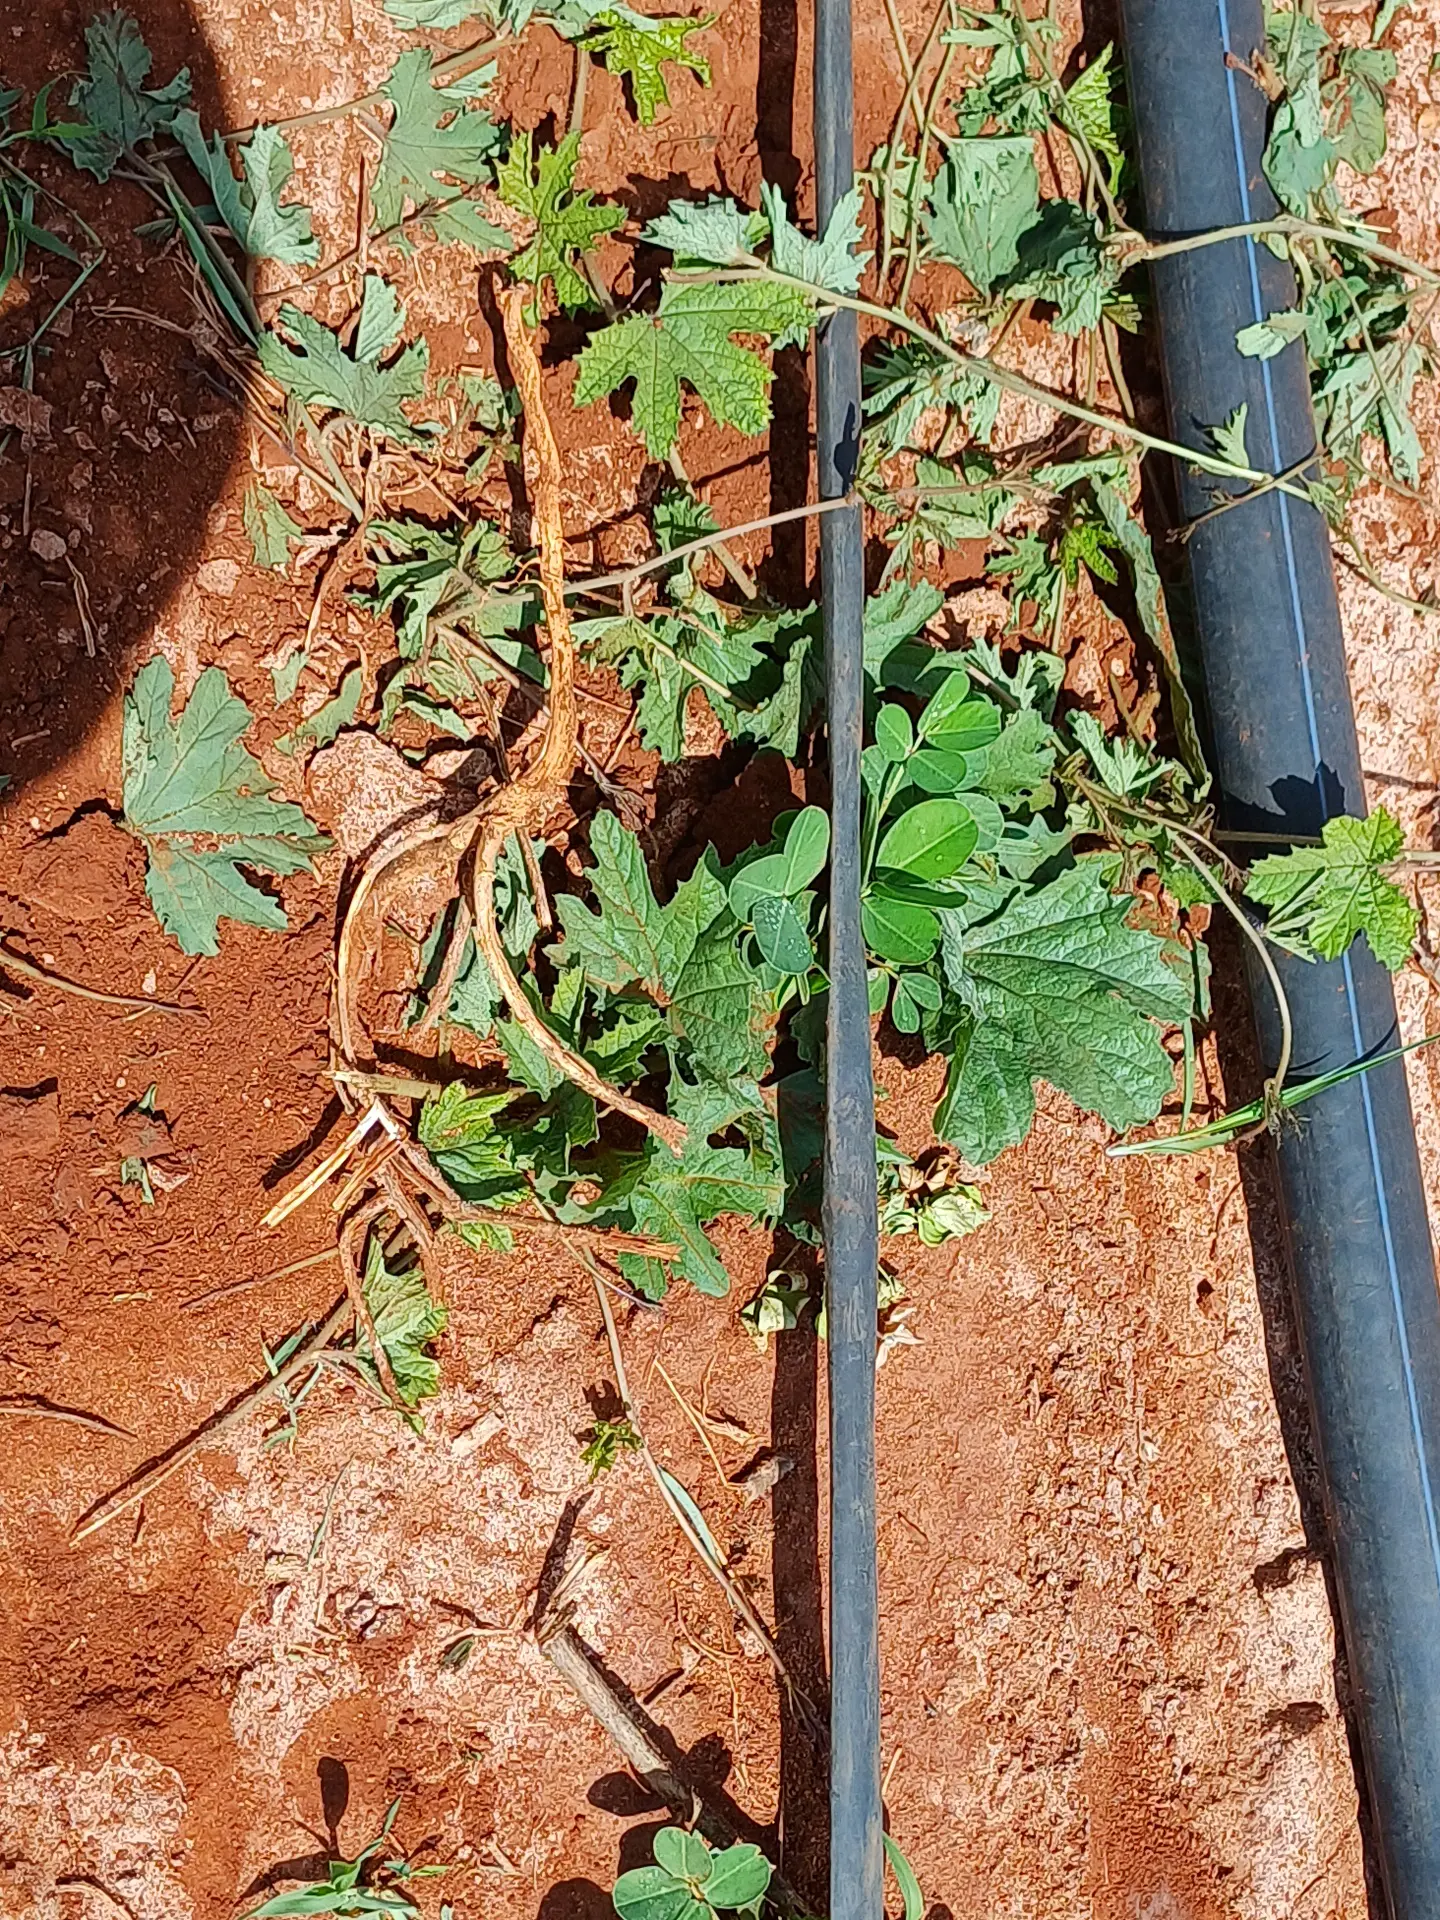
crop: groundnut
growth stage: vegetative
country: Kenya
